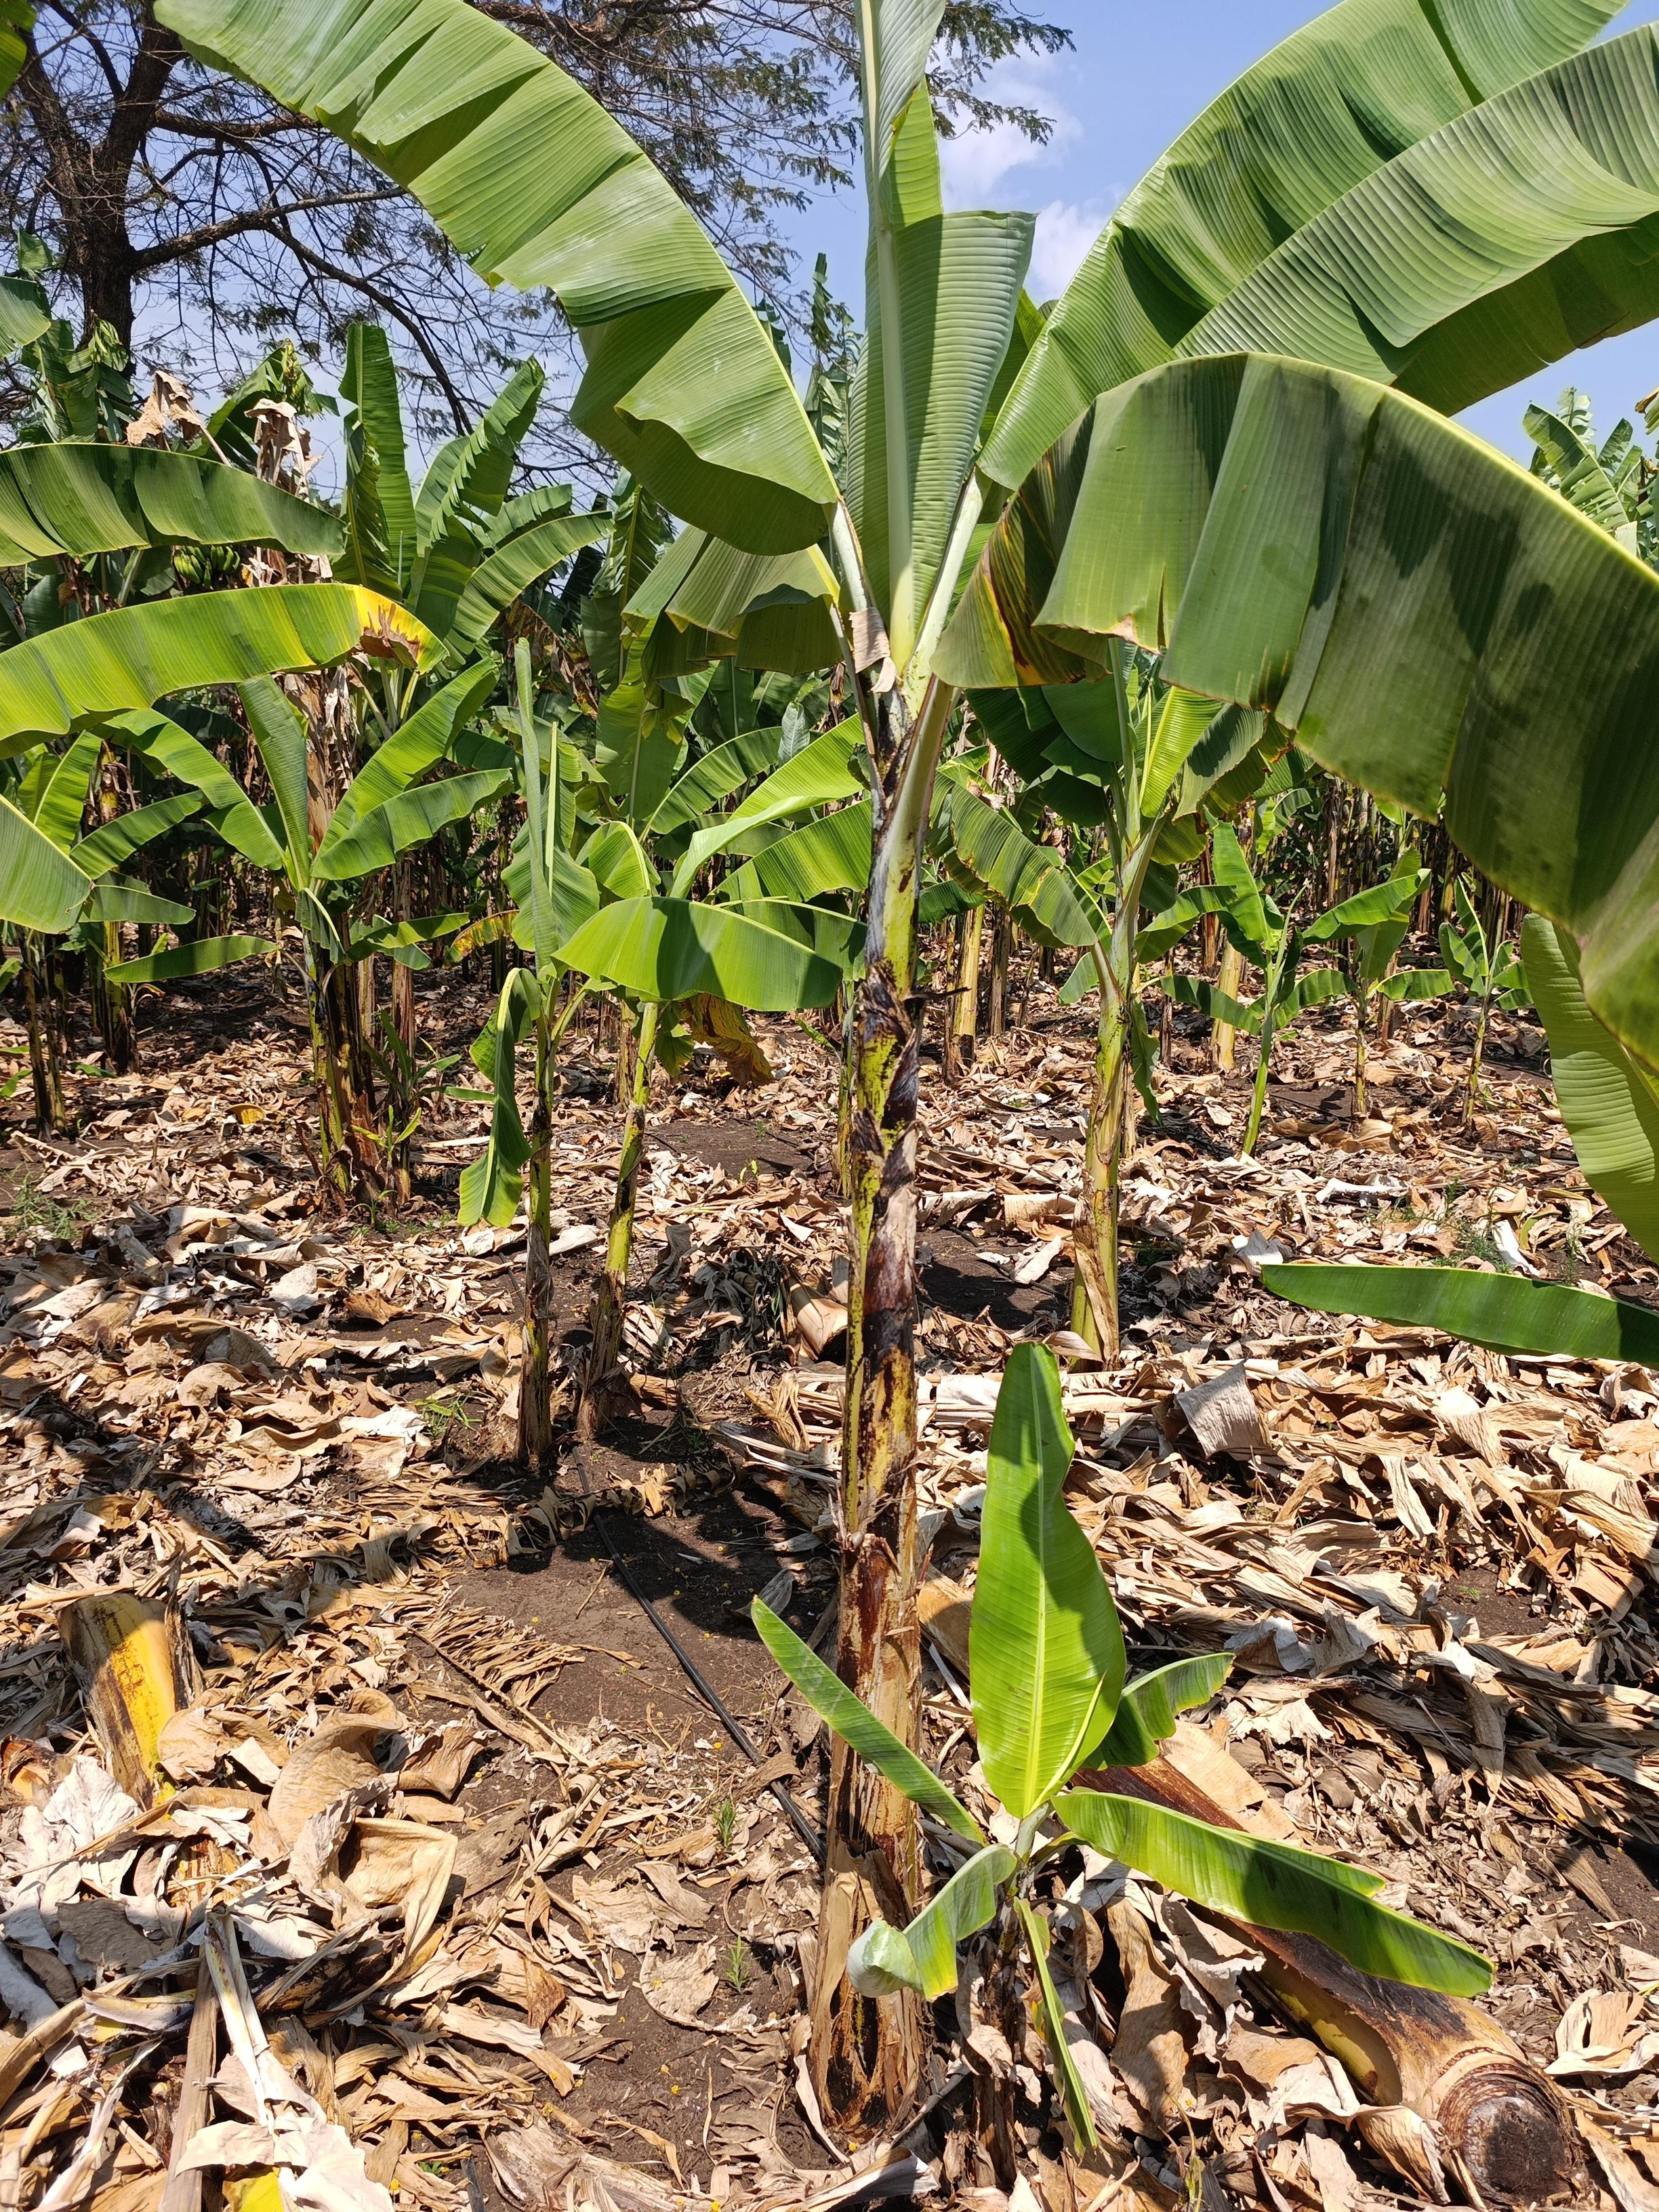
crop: banana
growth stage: vegetative
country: Tanzania
